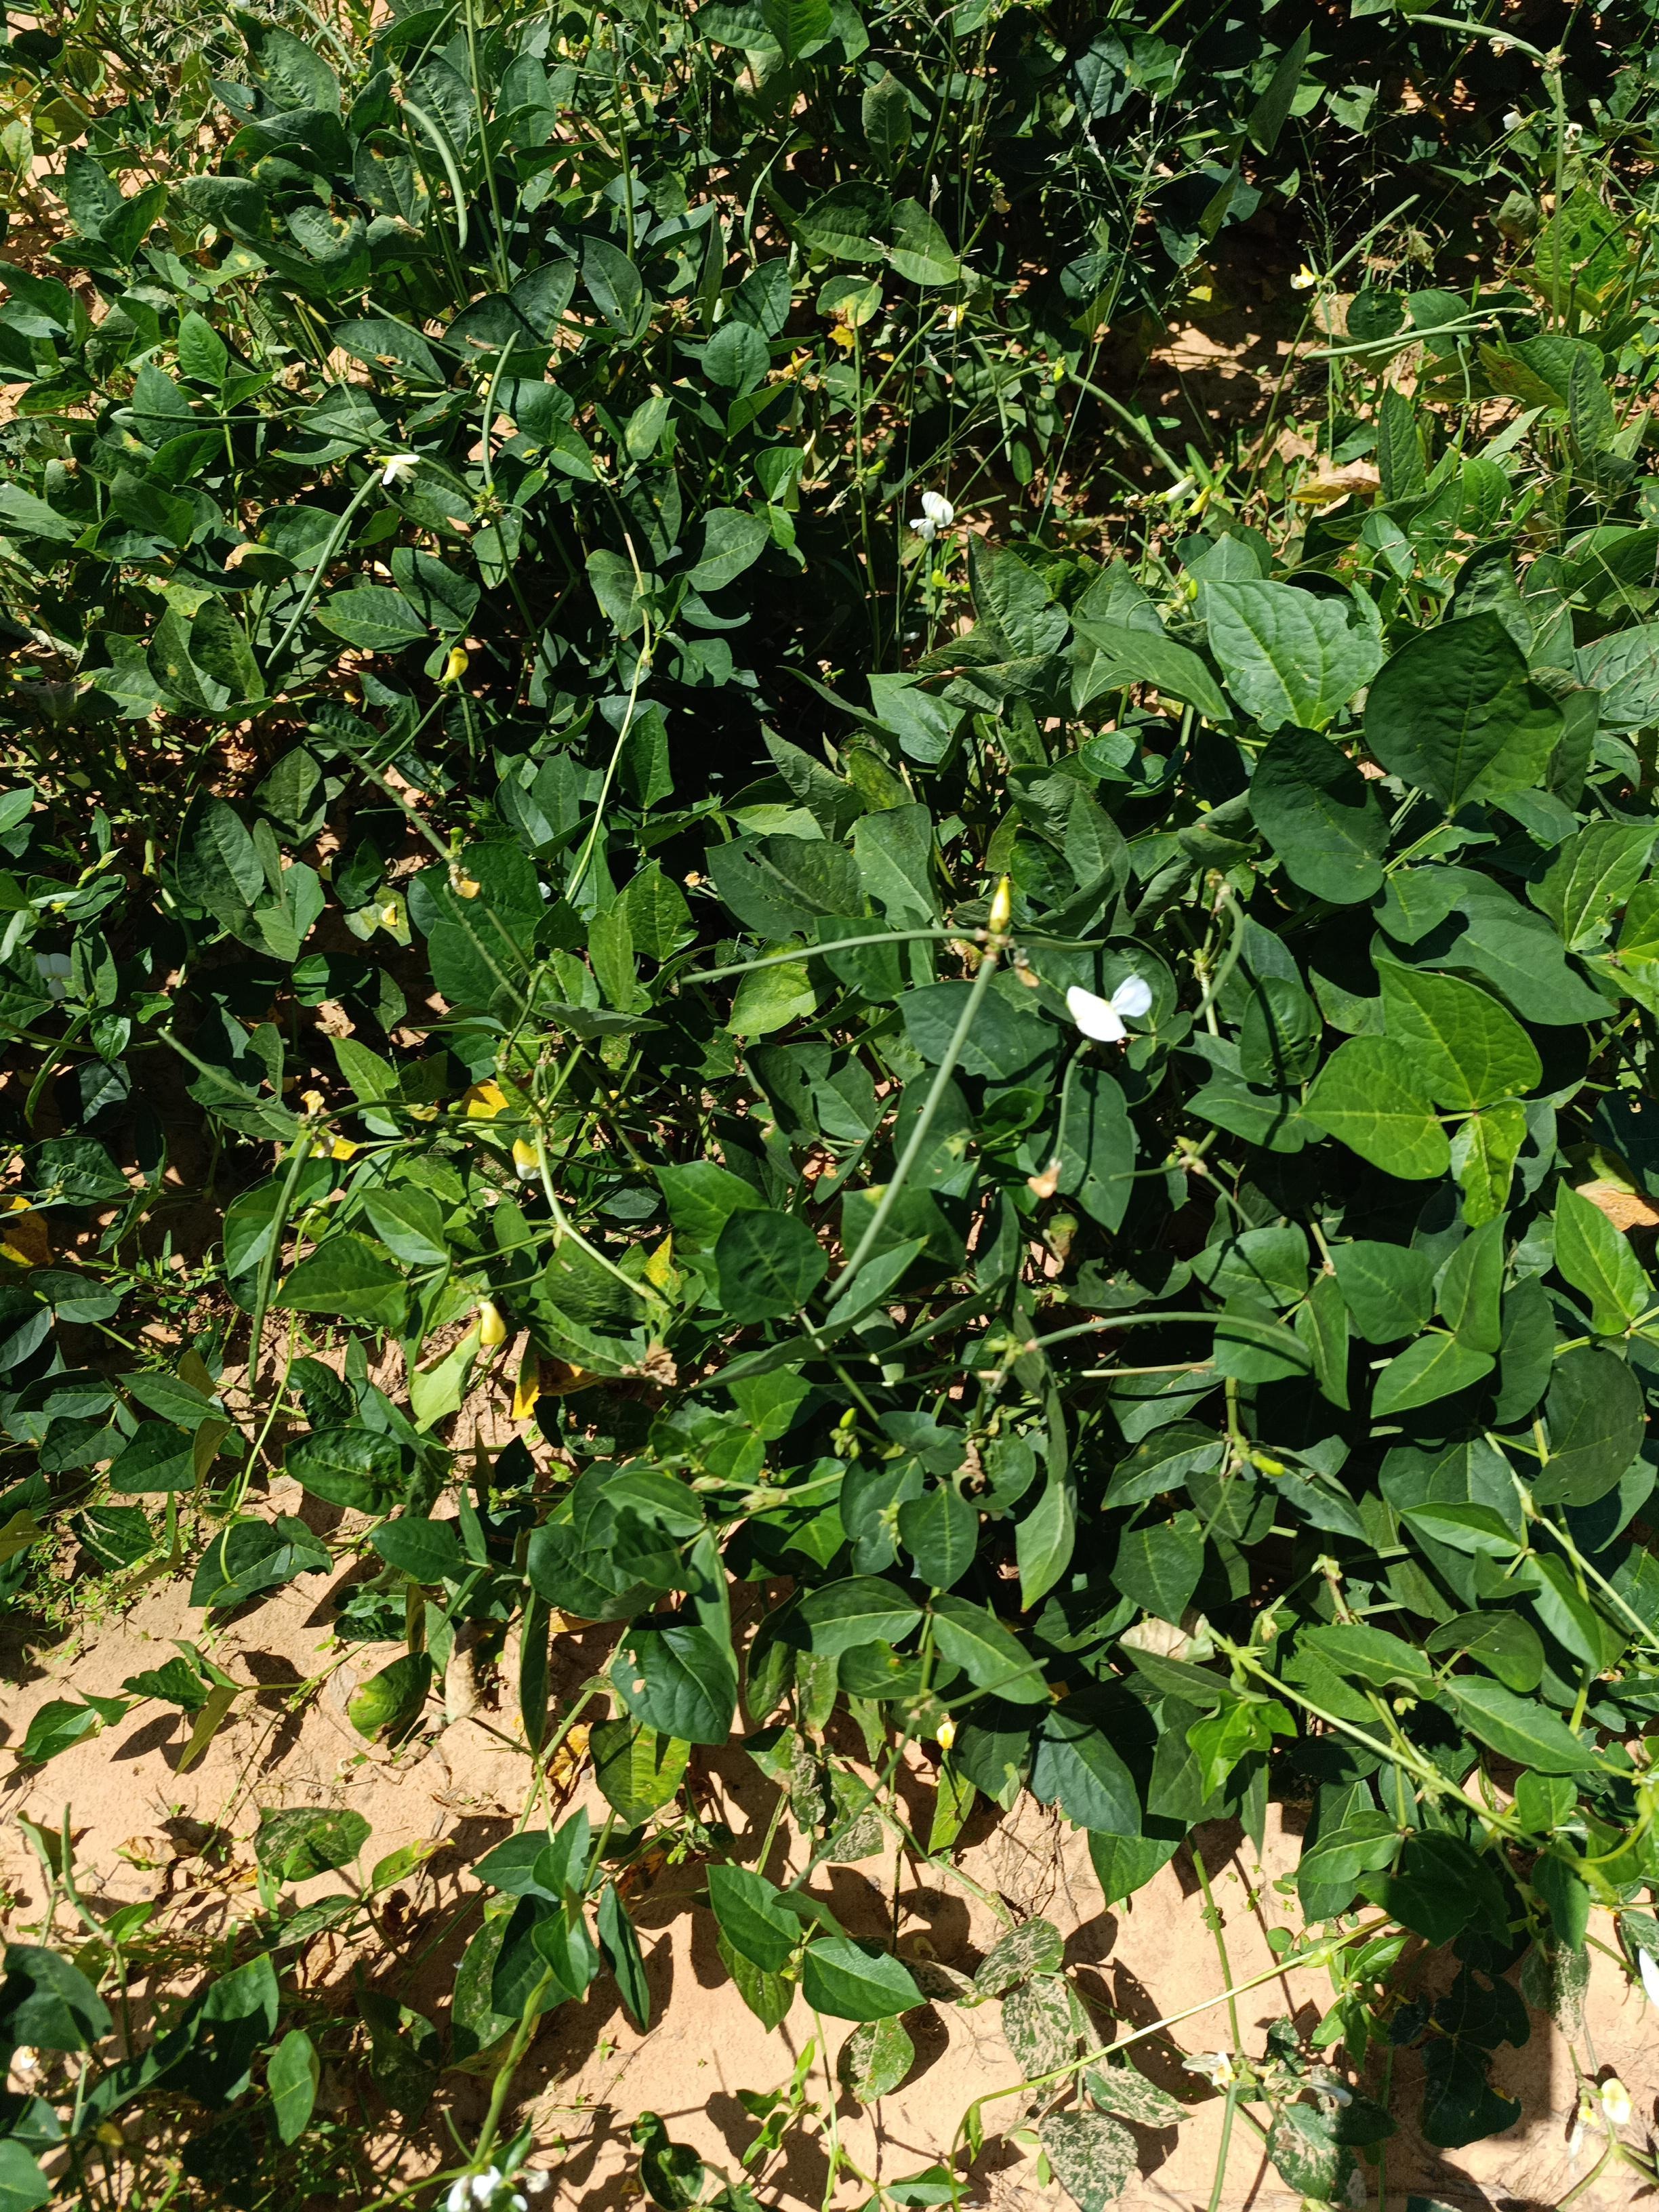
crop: cowpea
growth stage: maturity
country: Nigeria
